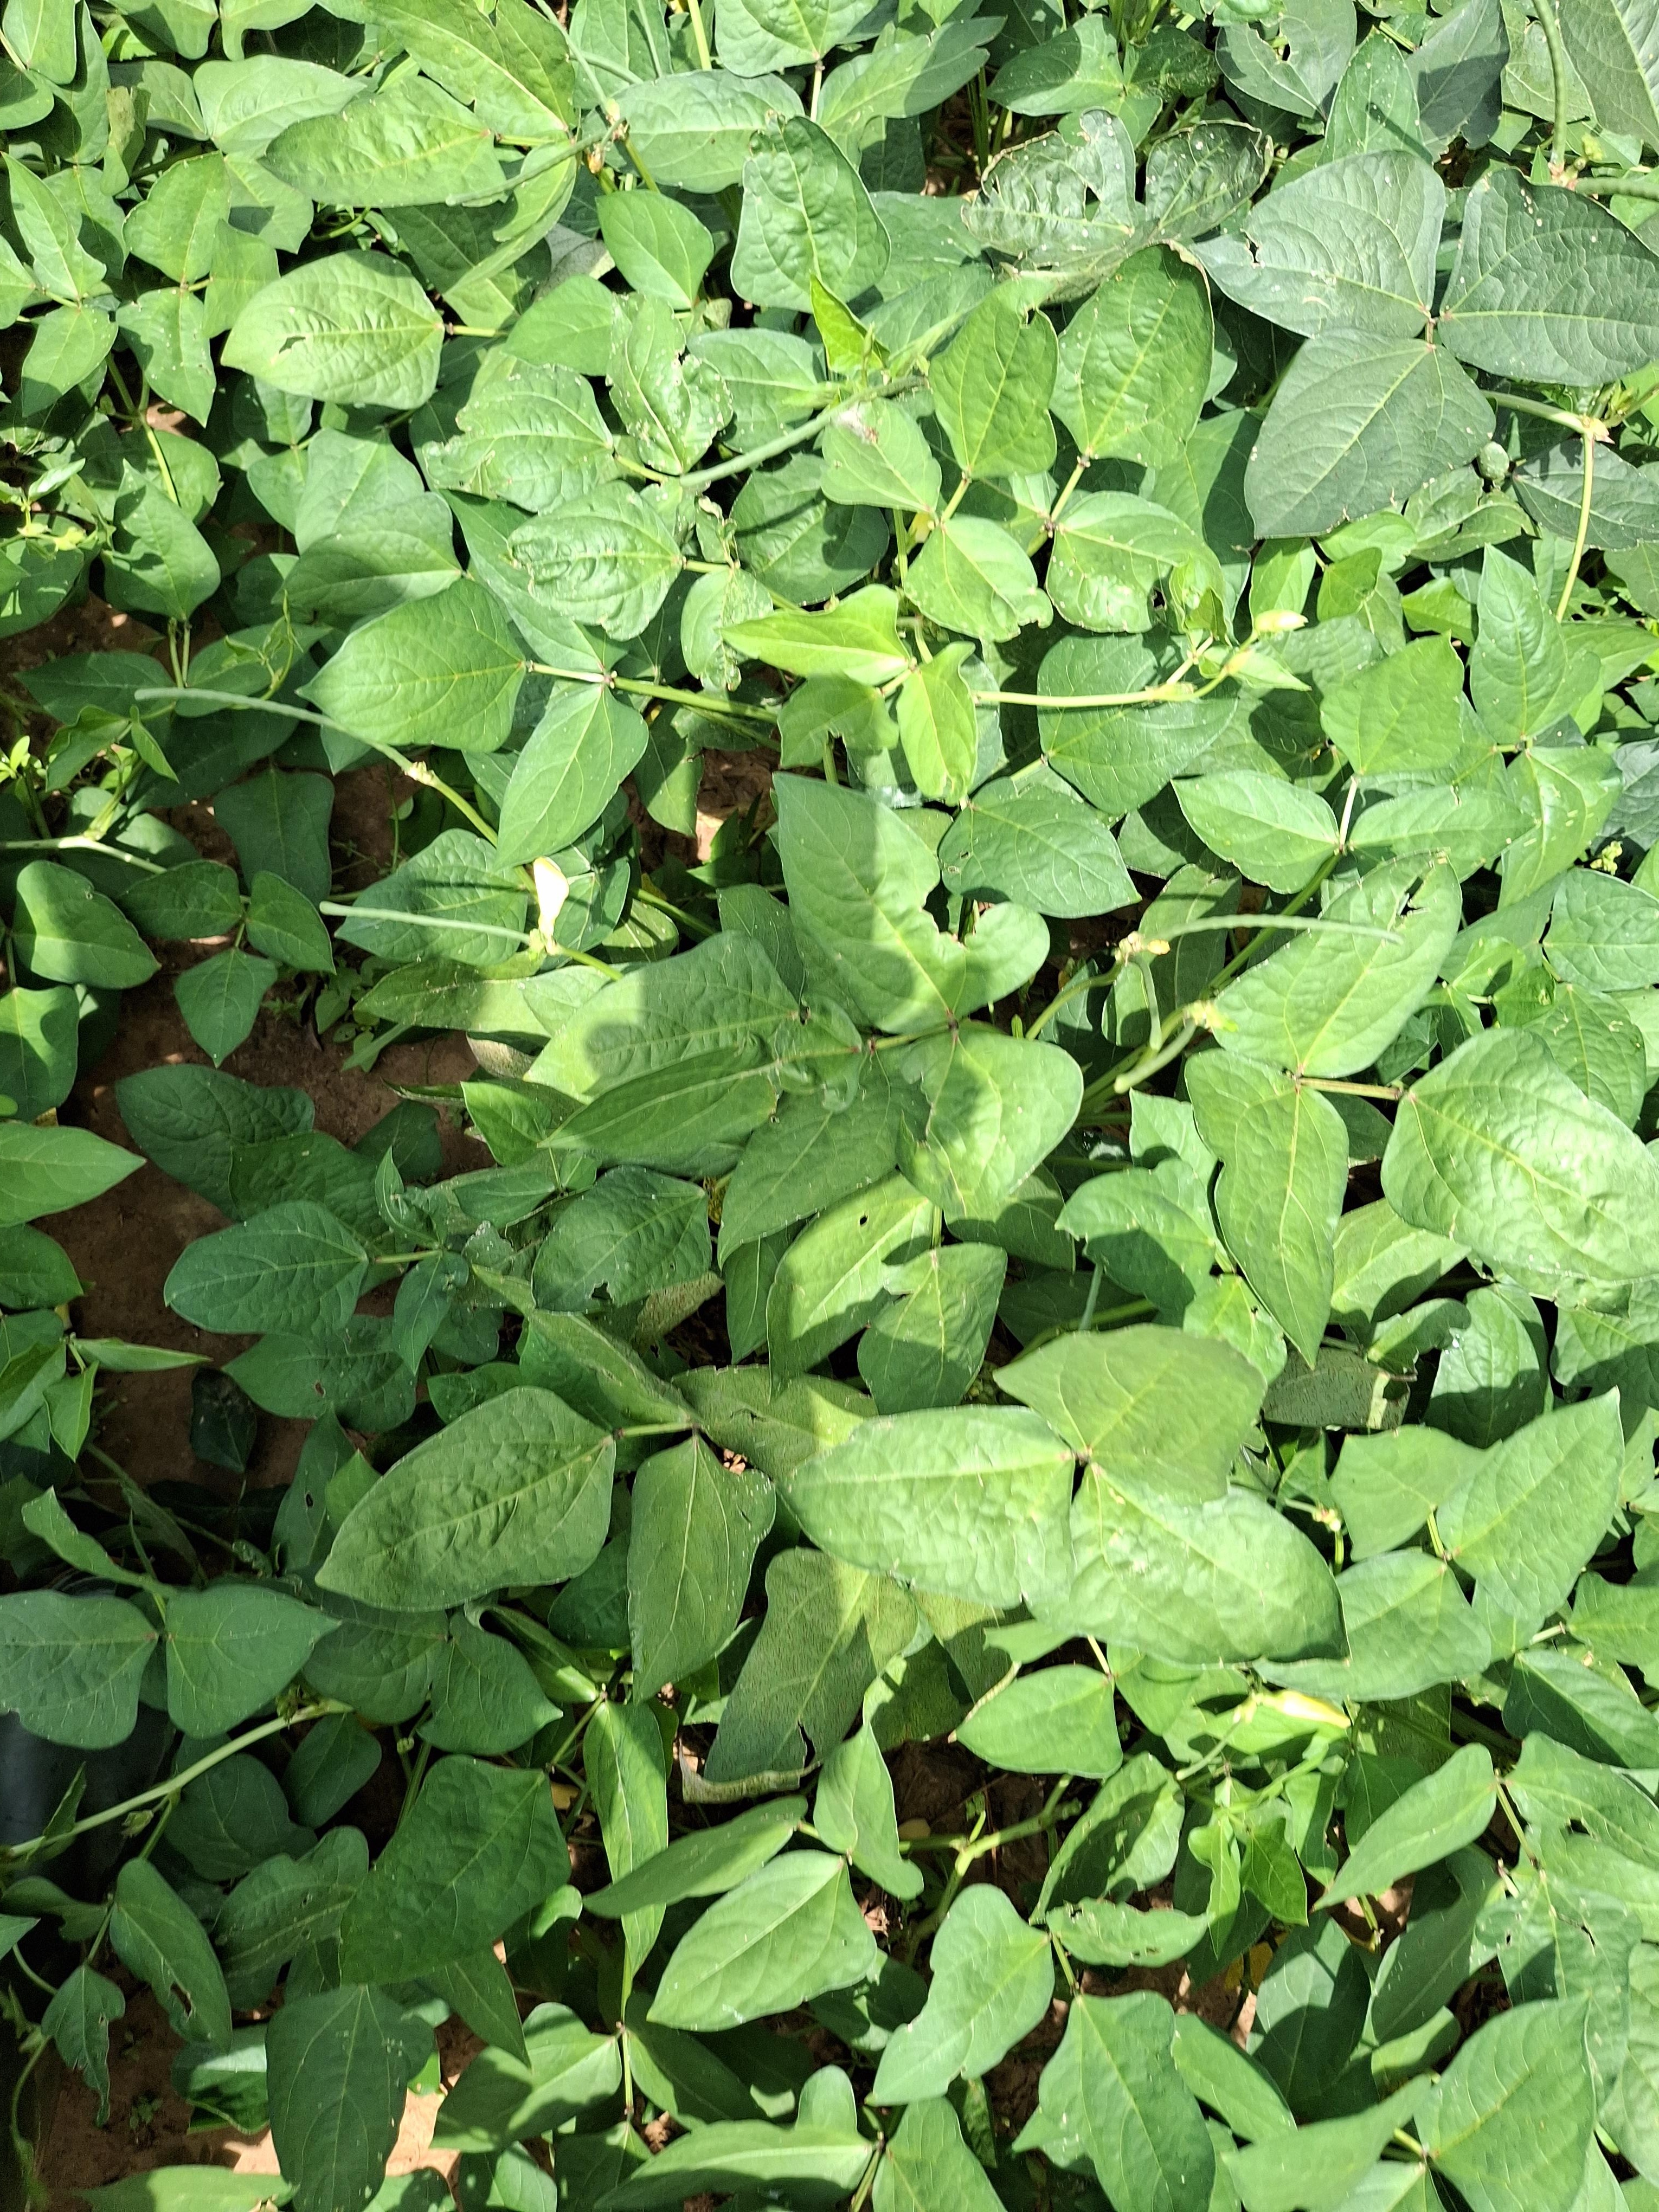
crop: cowpea
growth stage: development pod
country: Nigeria
